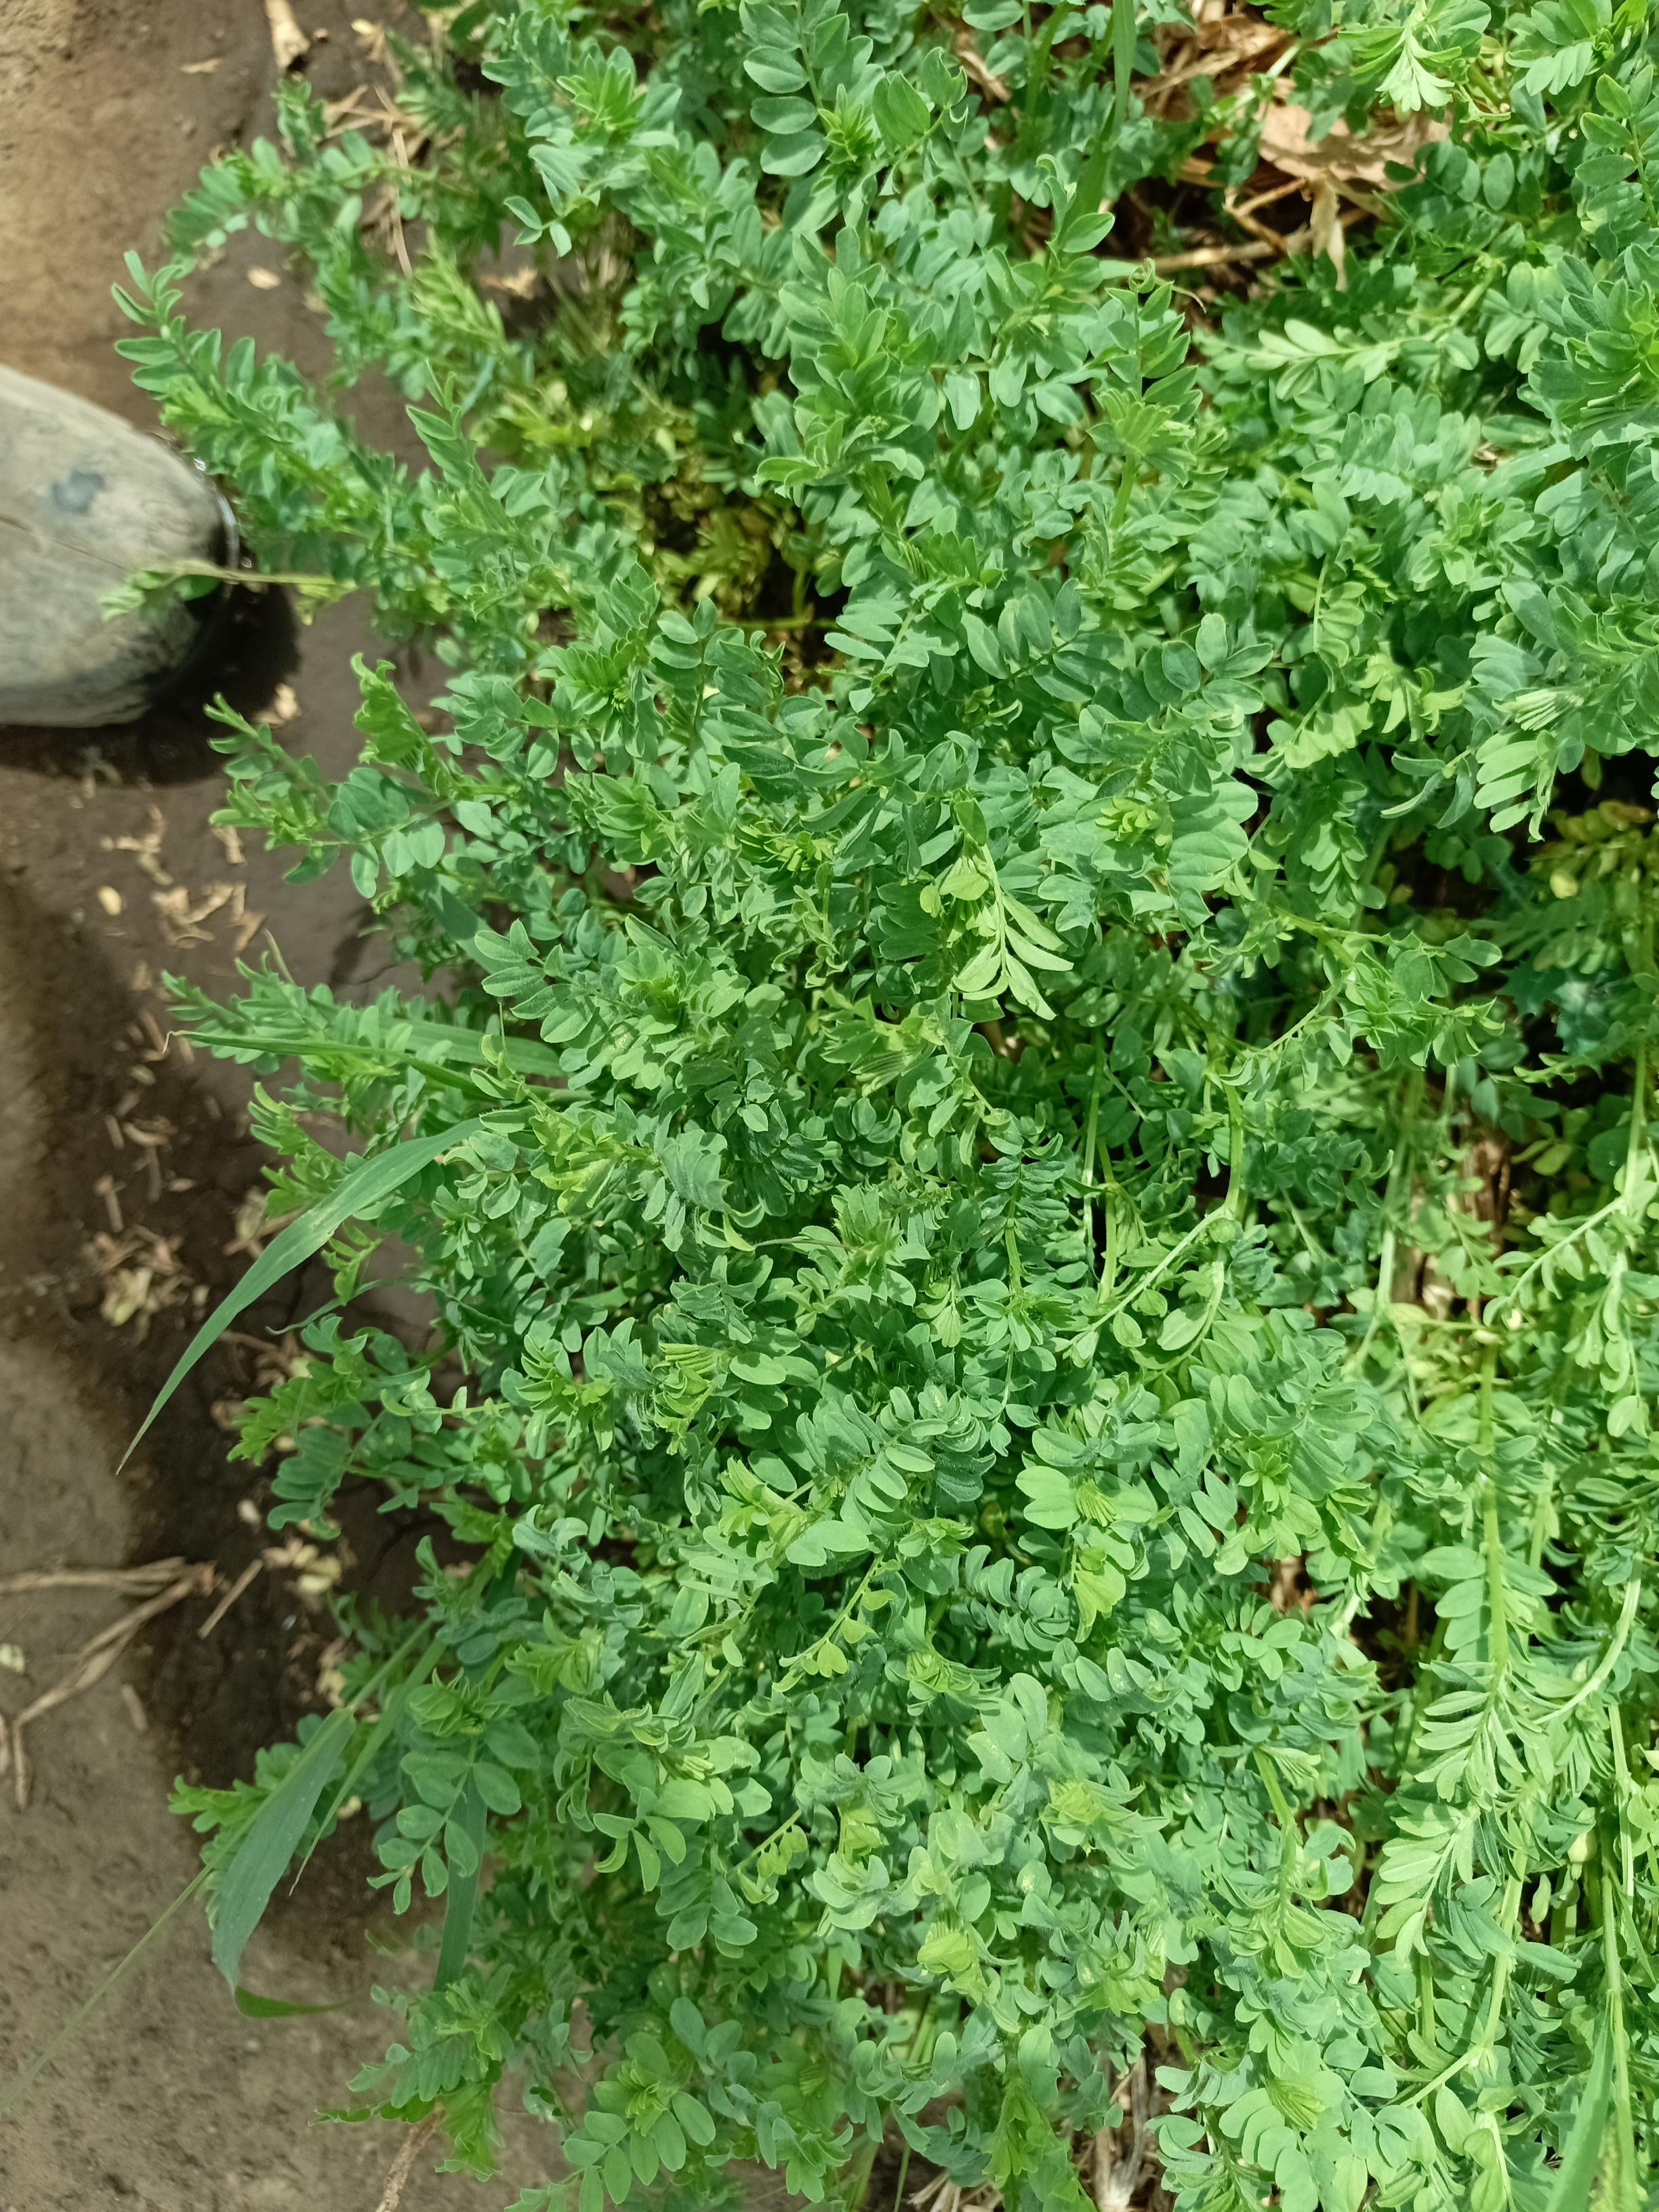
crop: lentil
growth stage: vegetative
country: Tanzania
